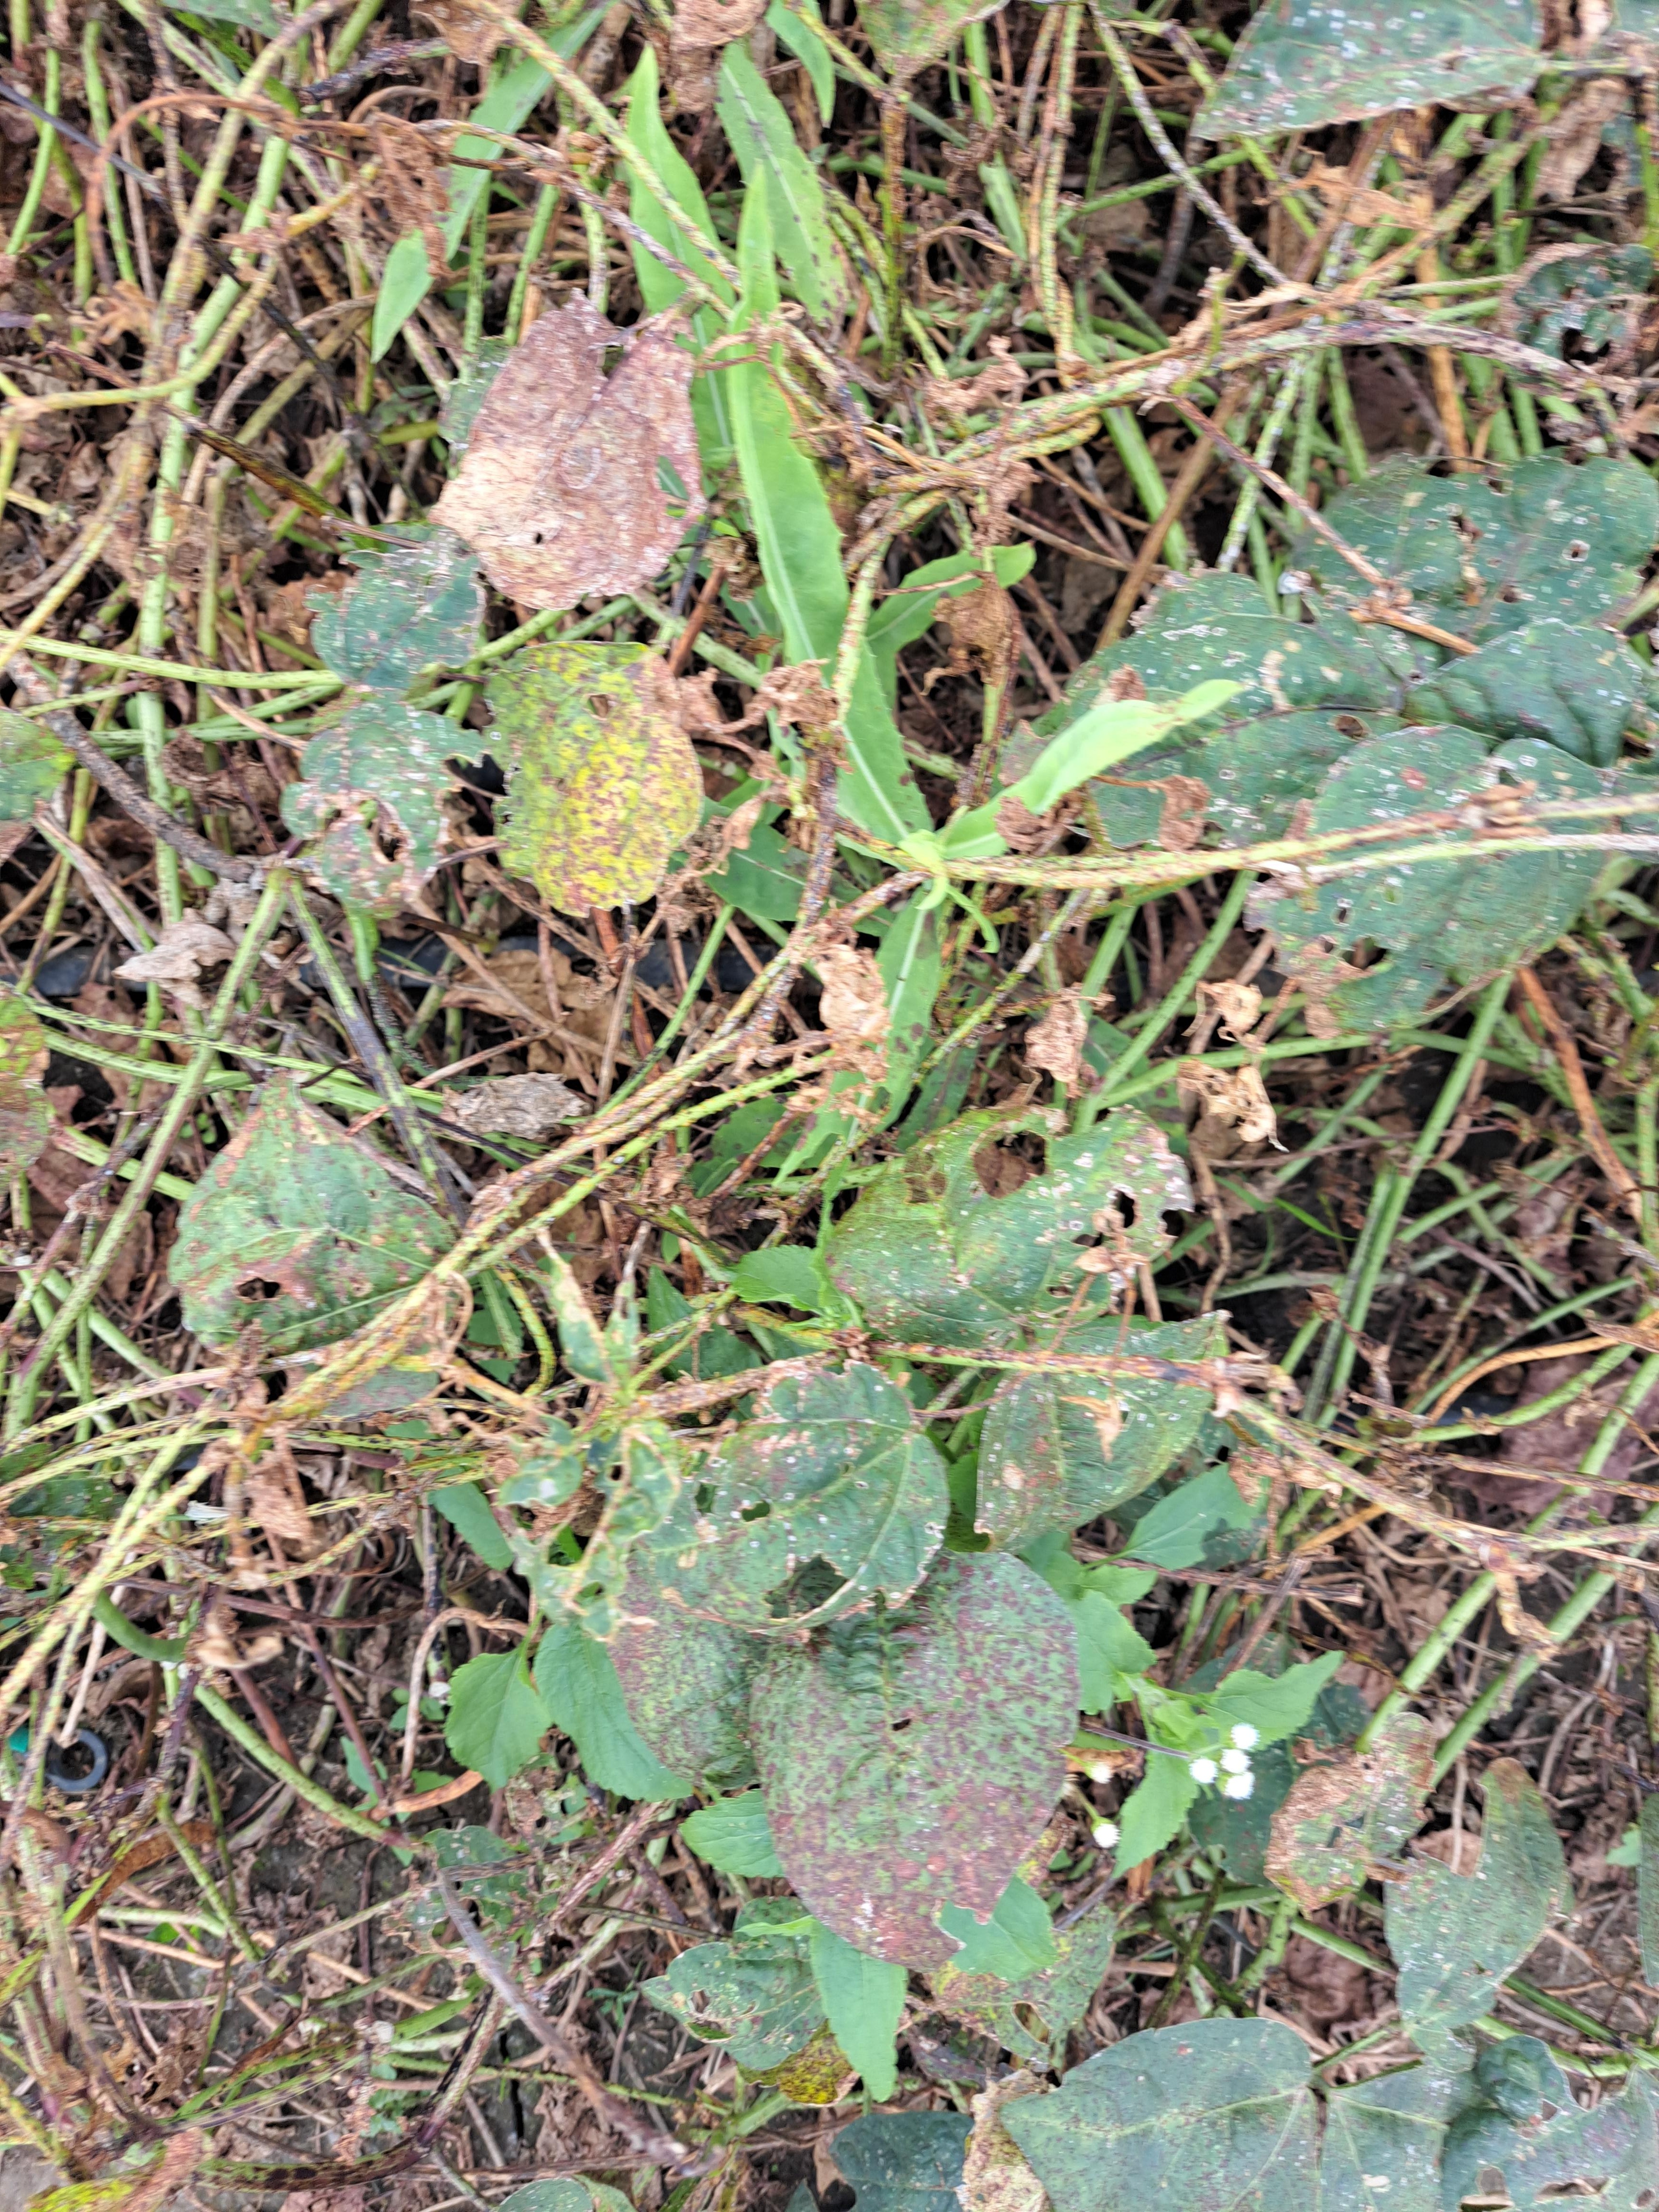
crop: cowpea
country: Tanzania
